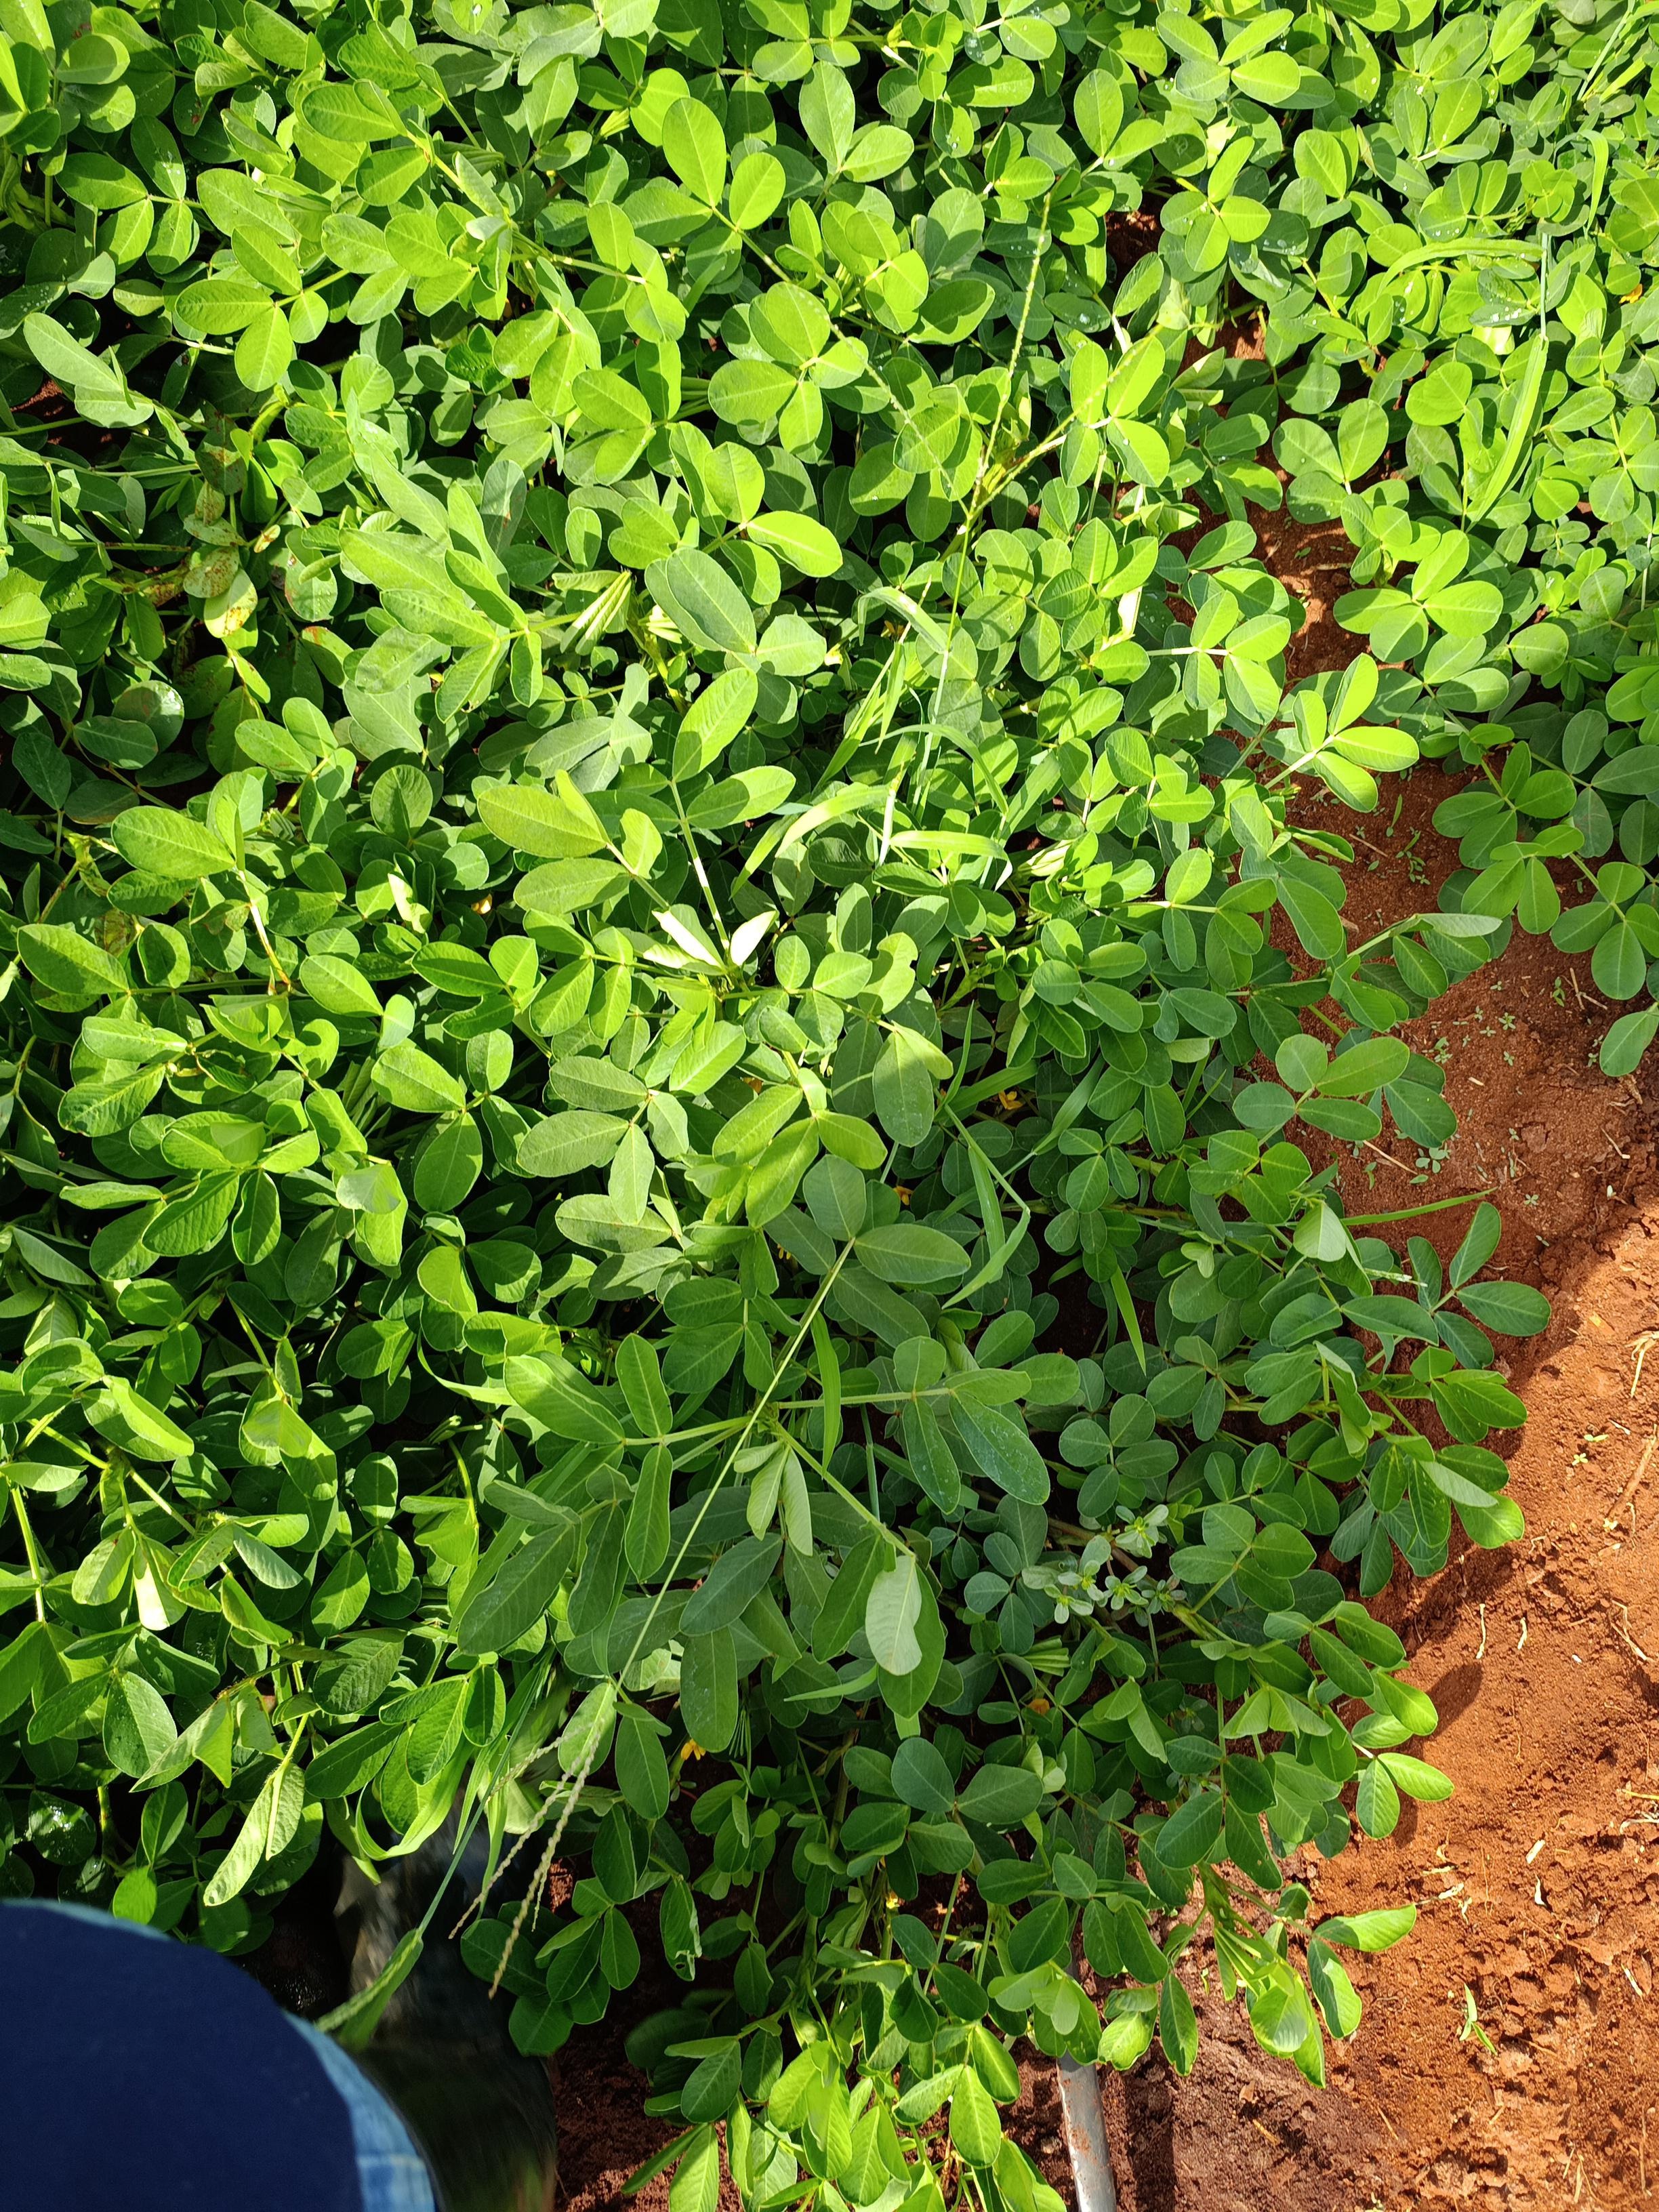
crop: groundnut
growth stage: flowering
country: Kenya
